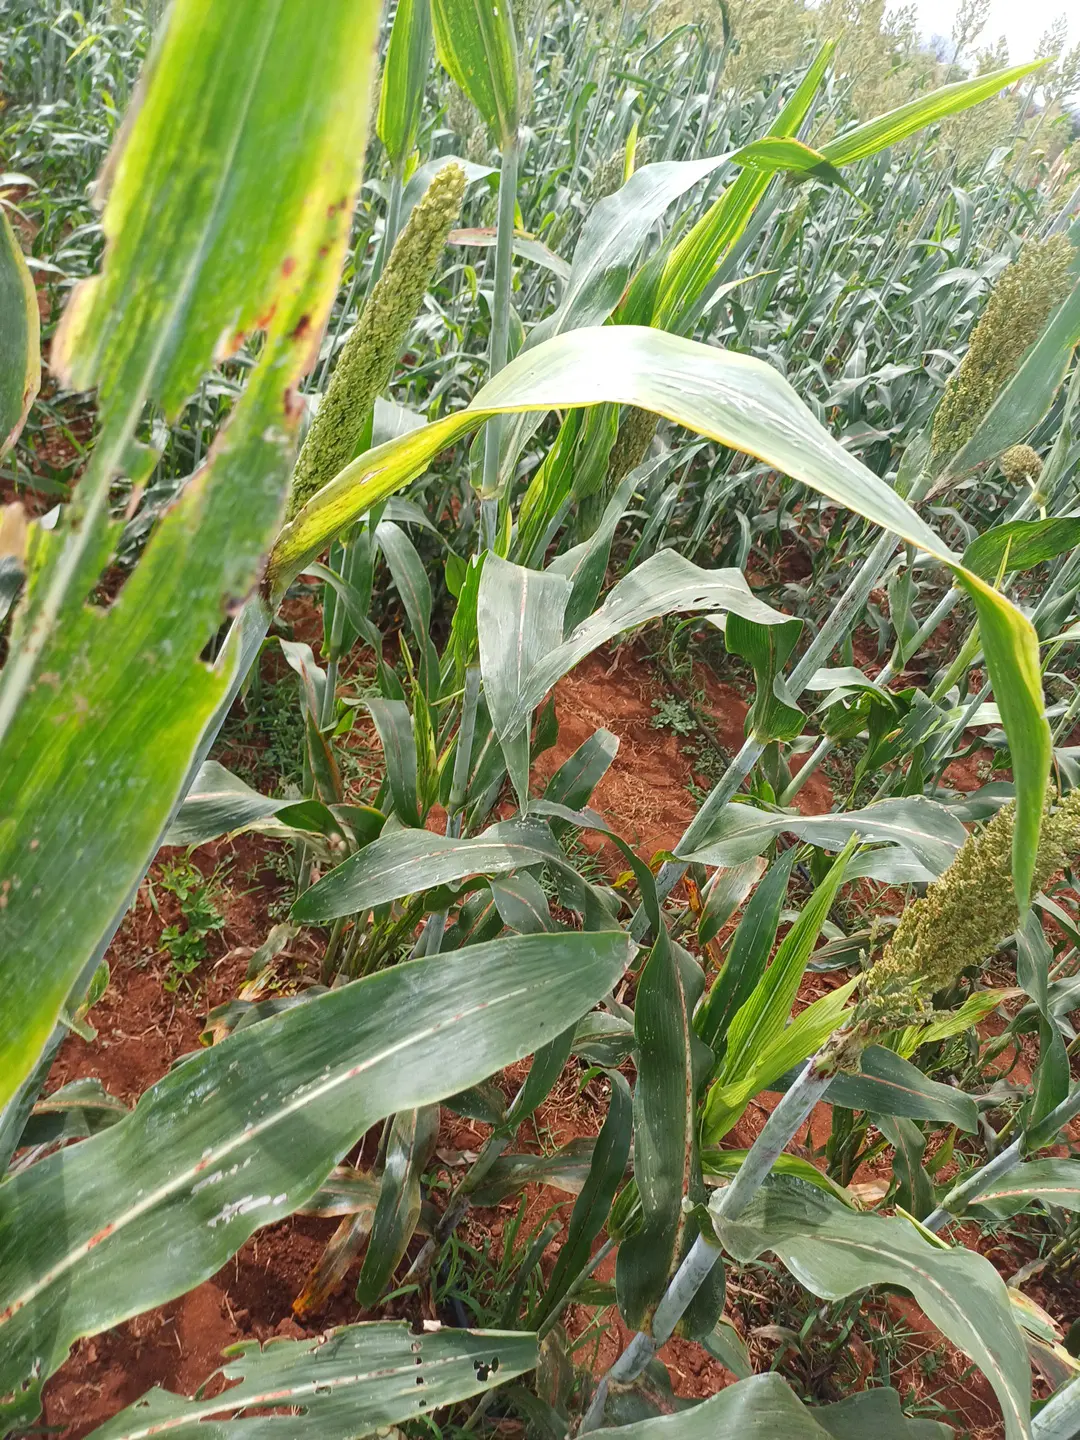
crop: sorghum
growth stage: filling grain
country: Kenya
